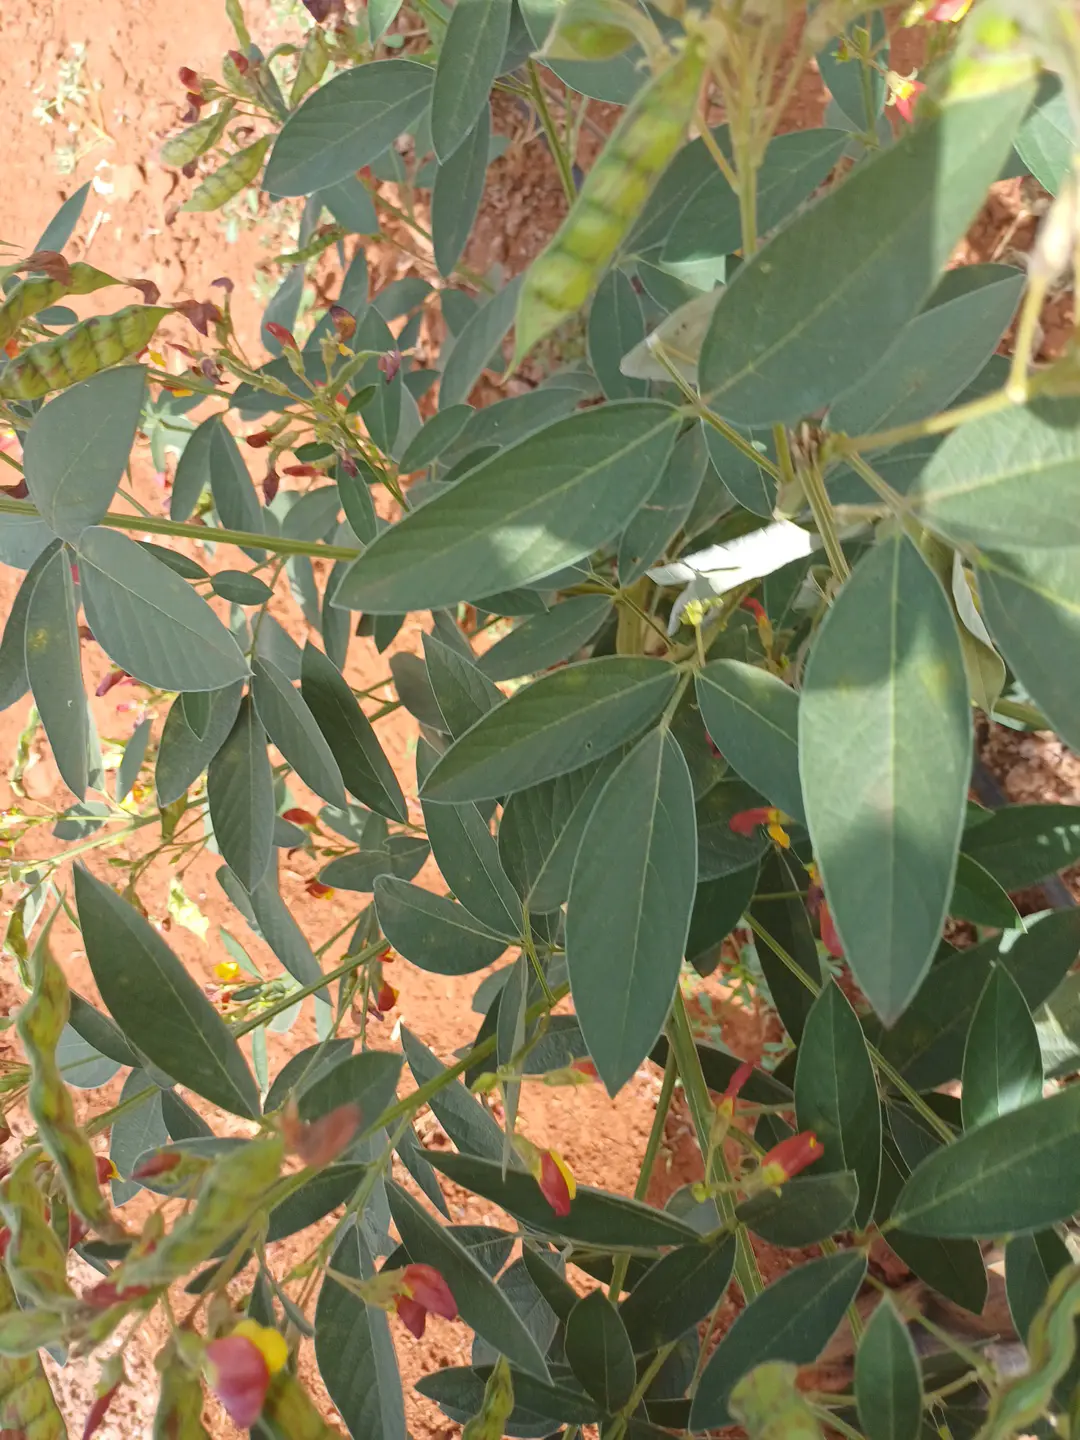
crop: pigeonpea
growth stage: development pod
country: Kenya
